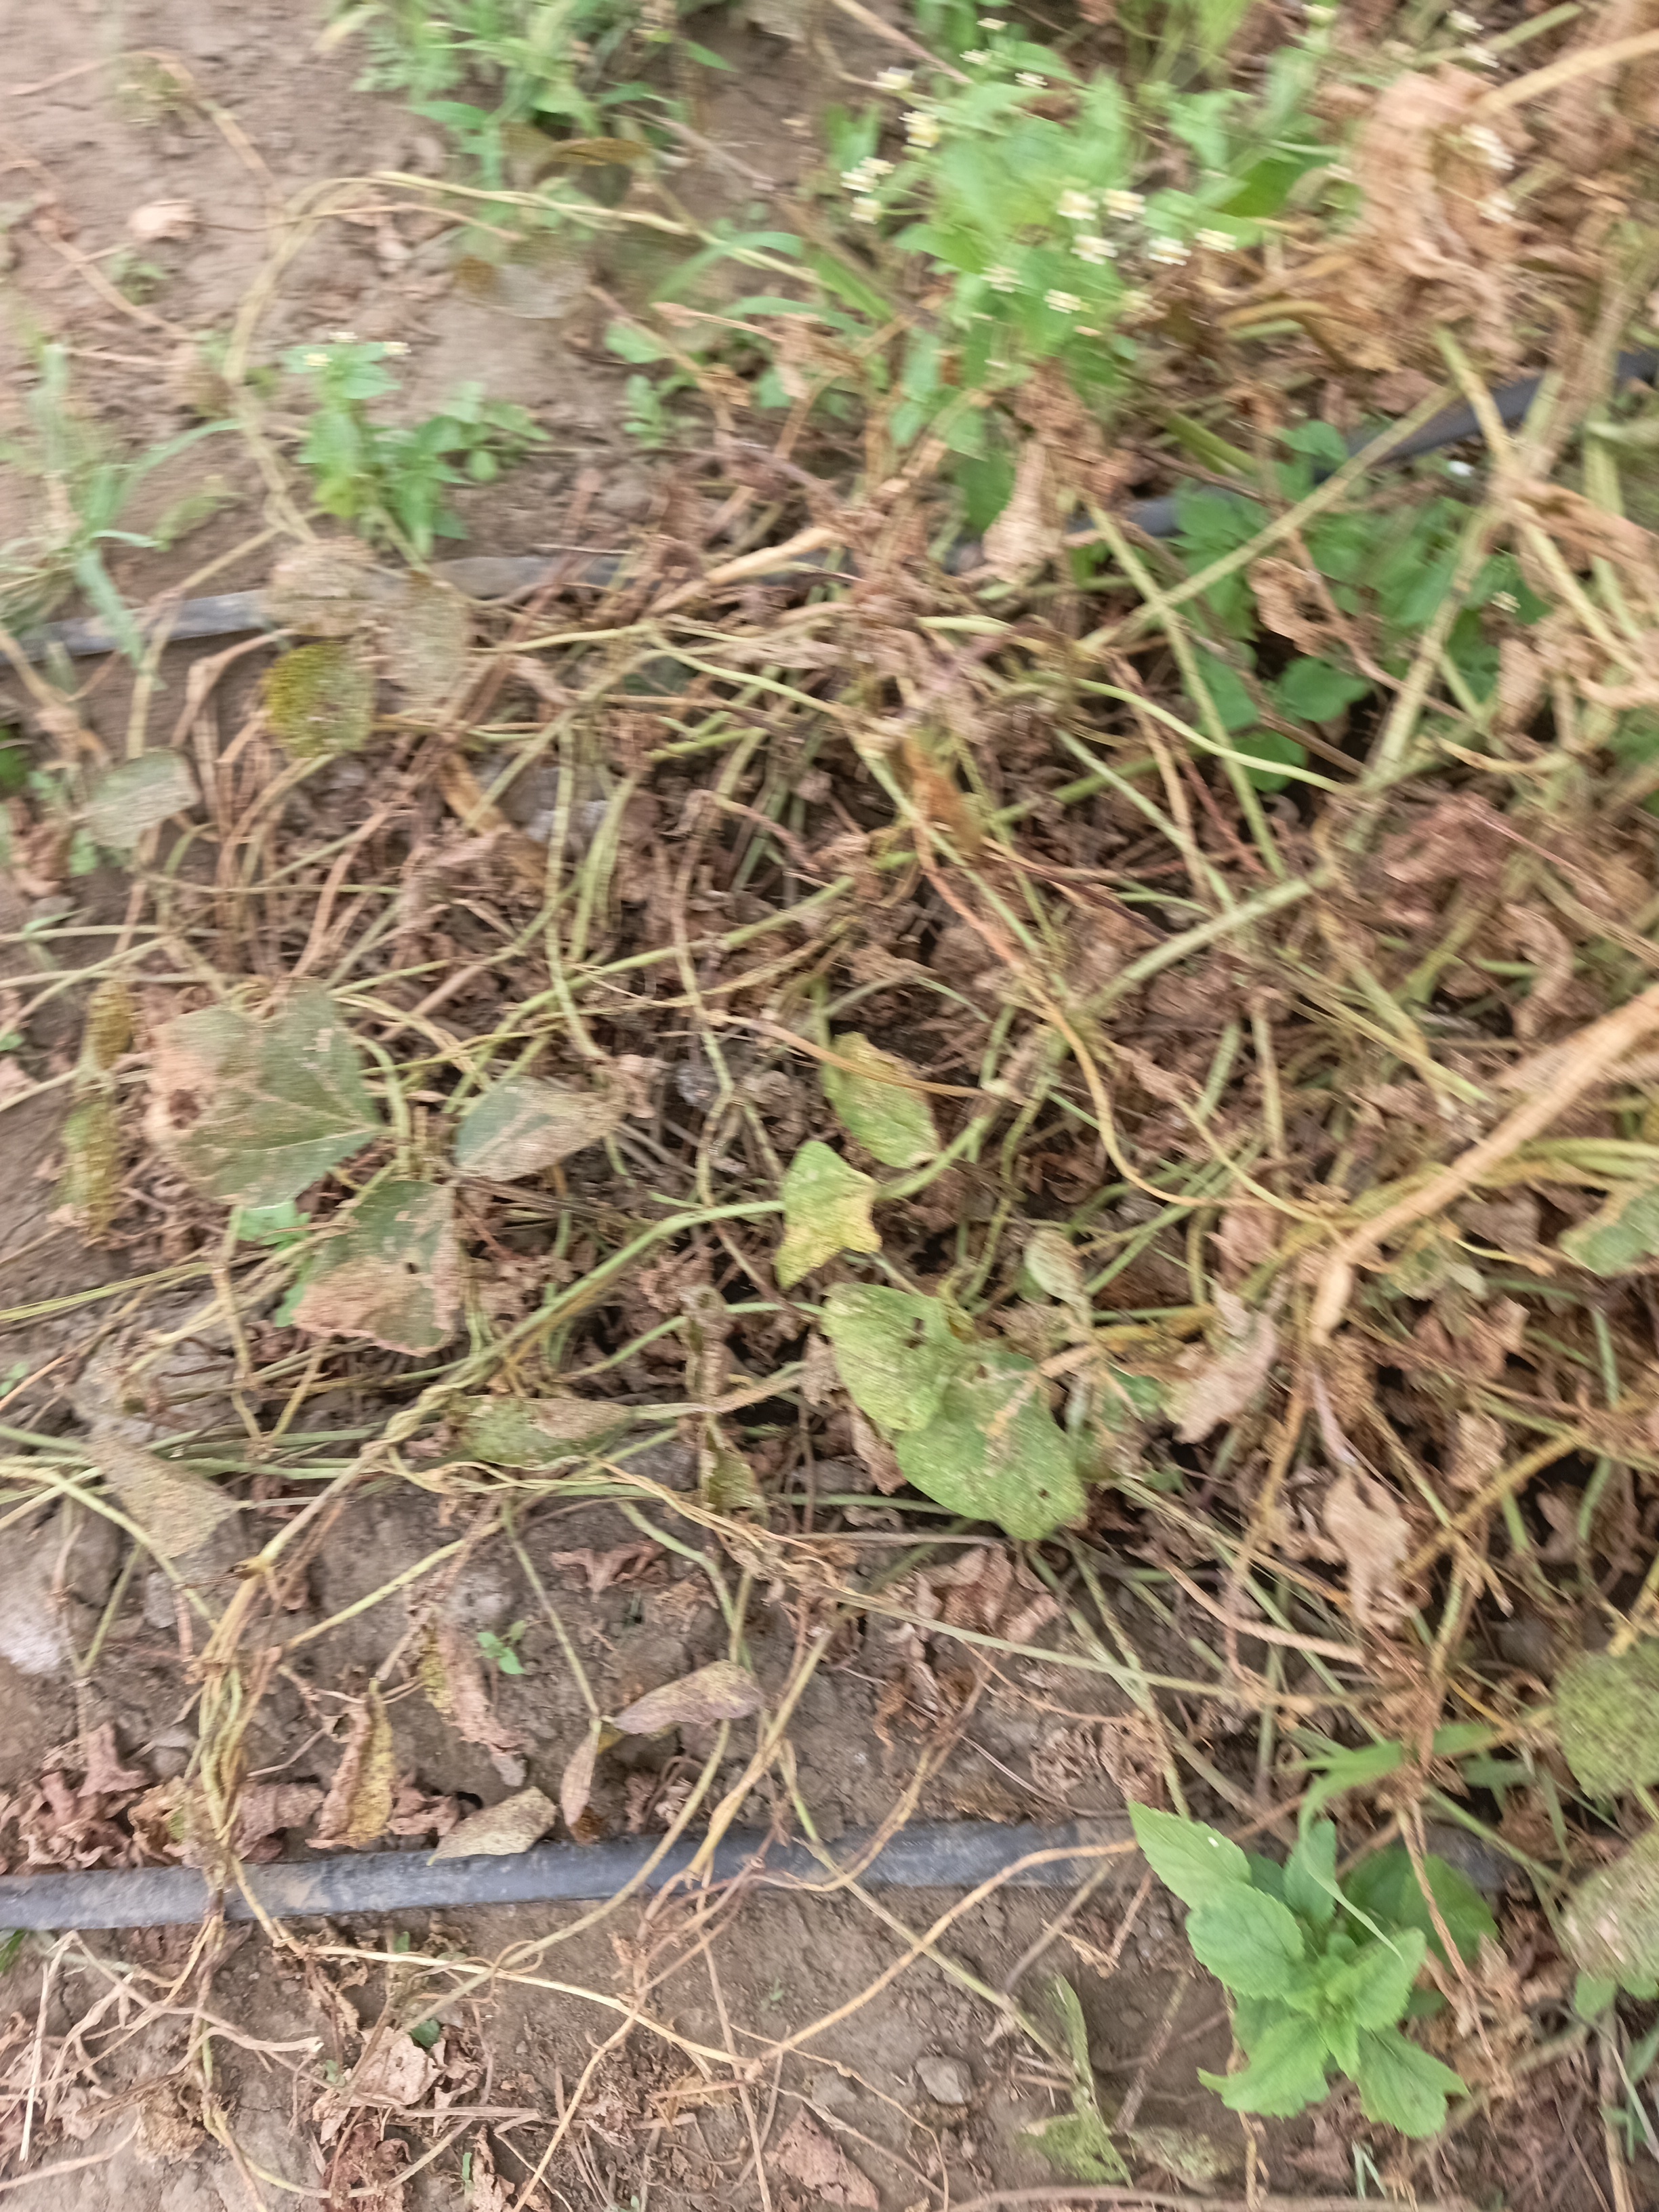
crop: cowpea
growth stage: development pod
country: Tanzania
